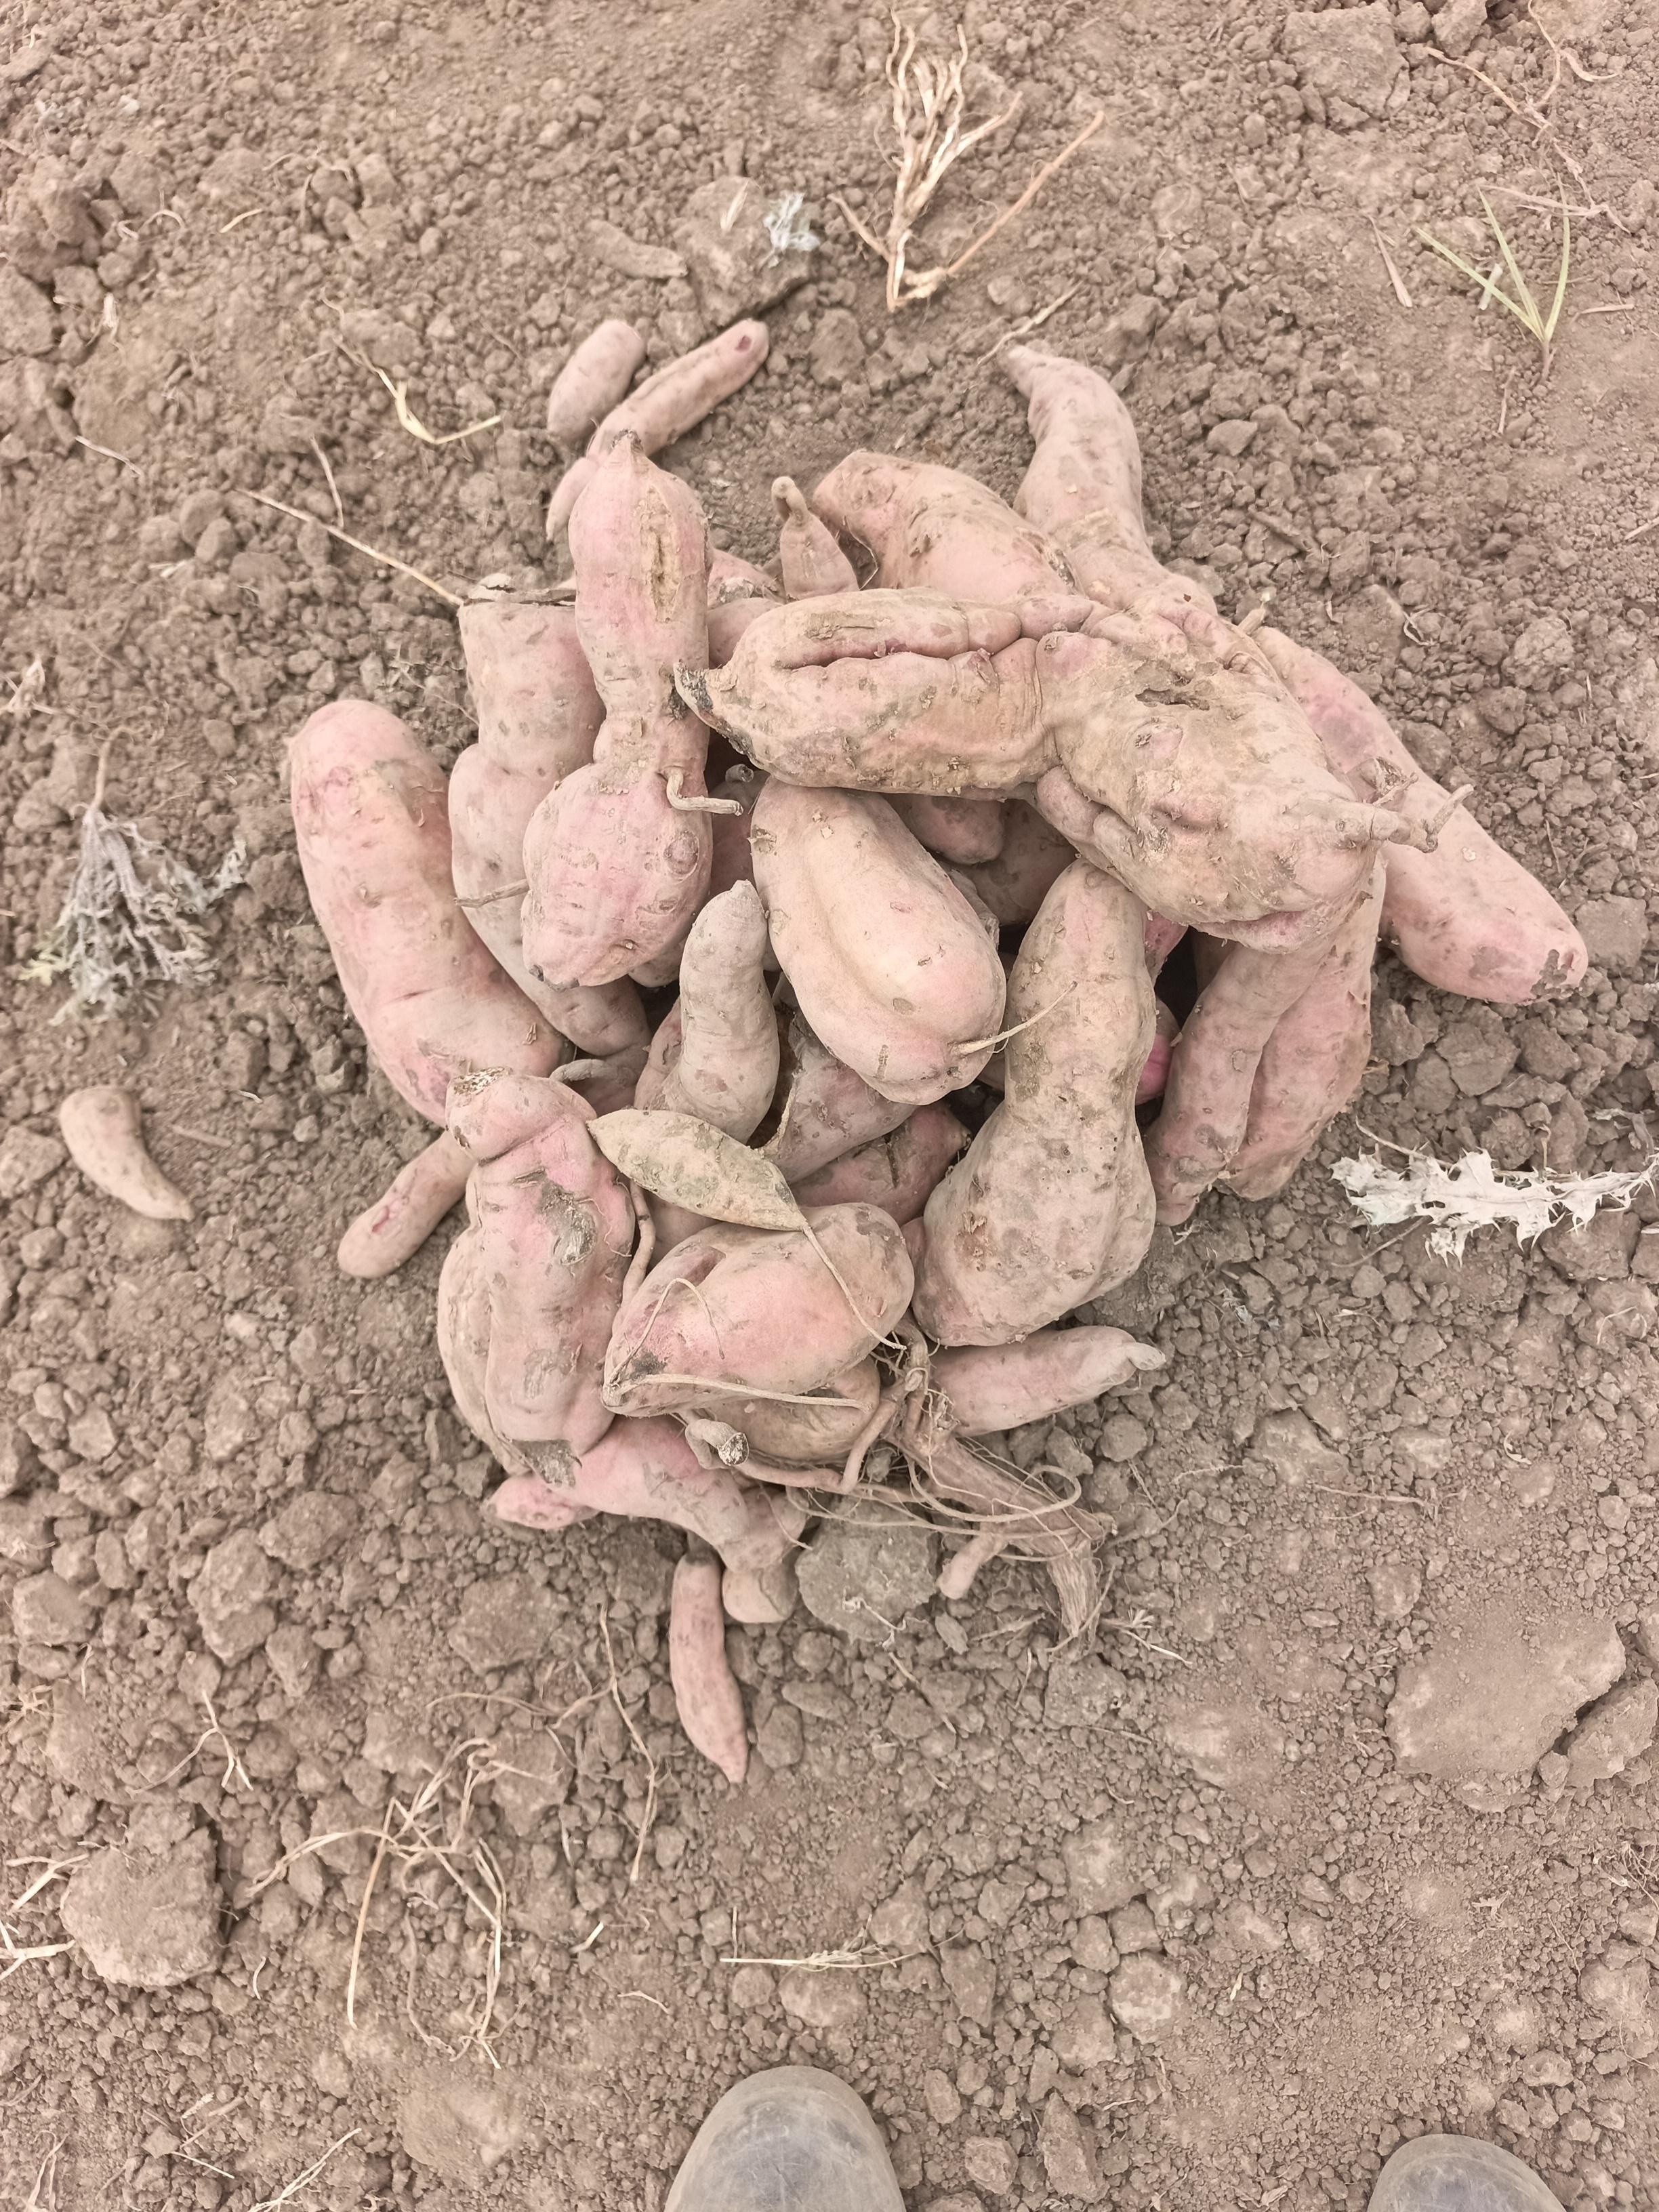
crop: sweet potato
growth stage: harvest maturity
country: Tanzania
